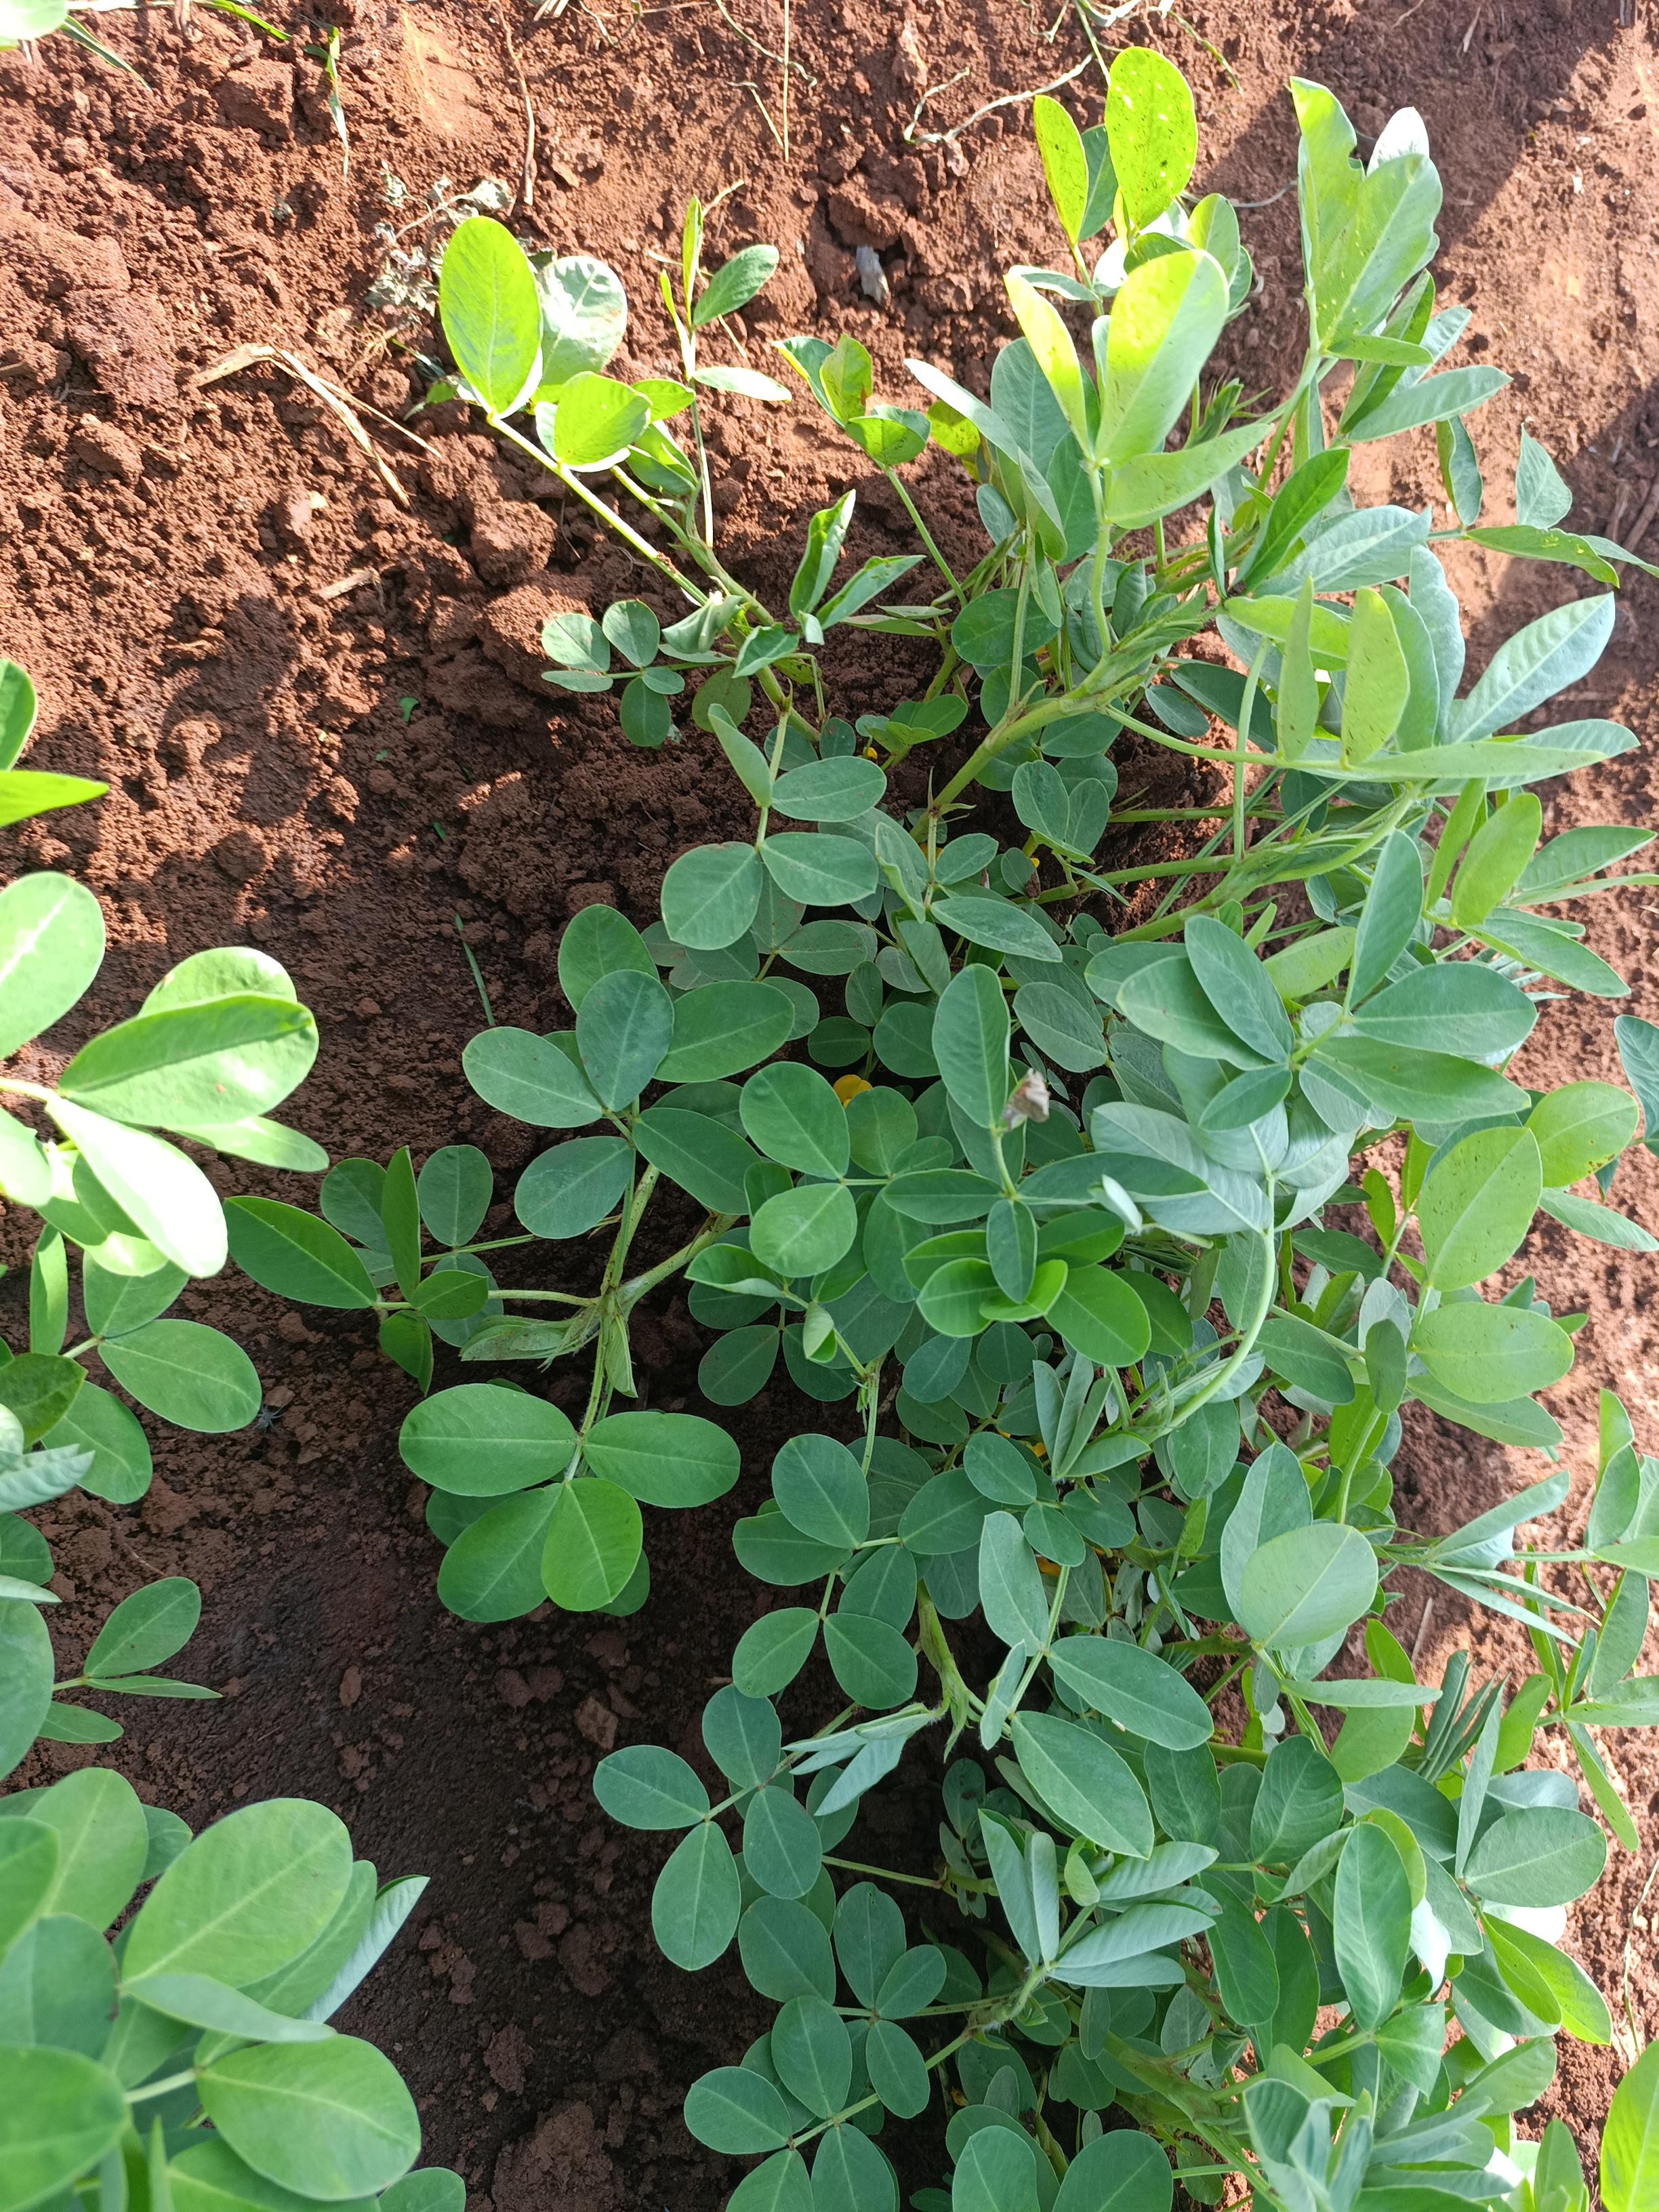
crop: groundnut
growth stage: flowering
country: Kenya
